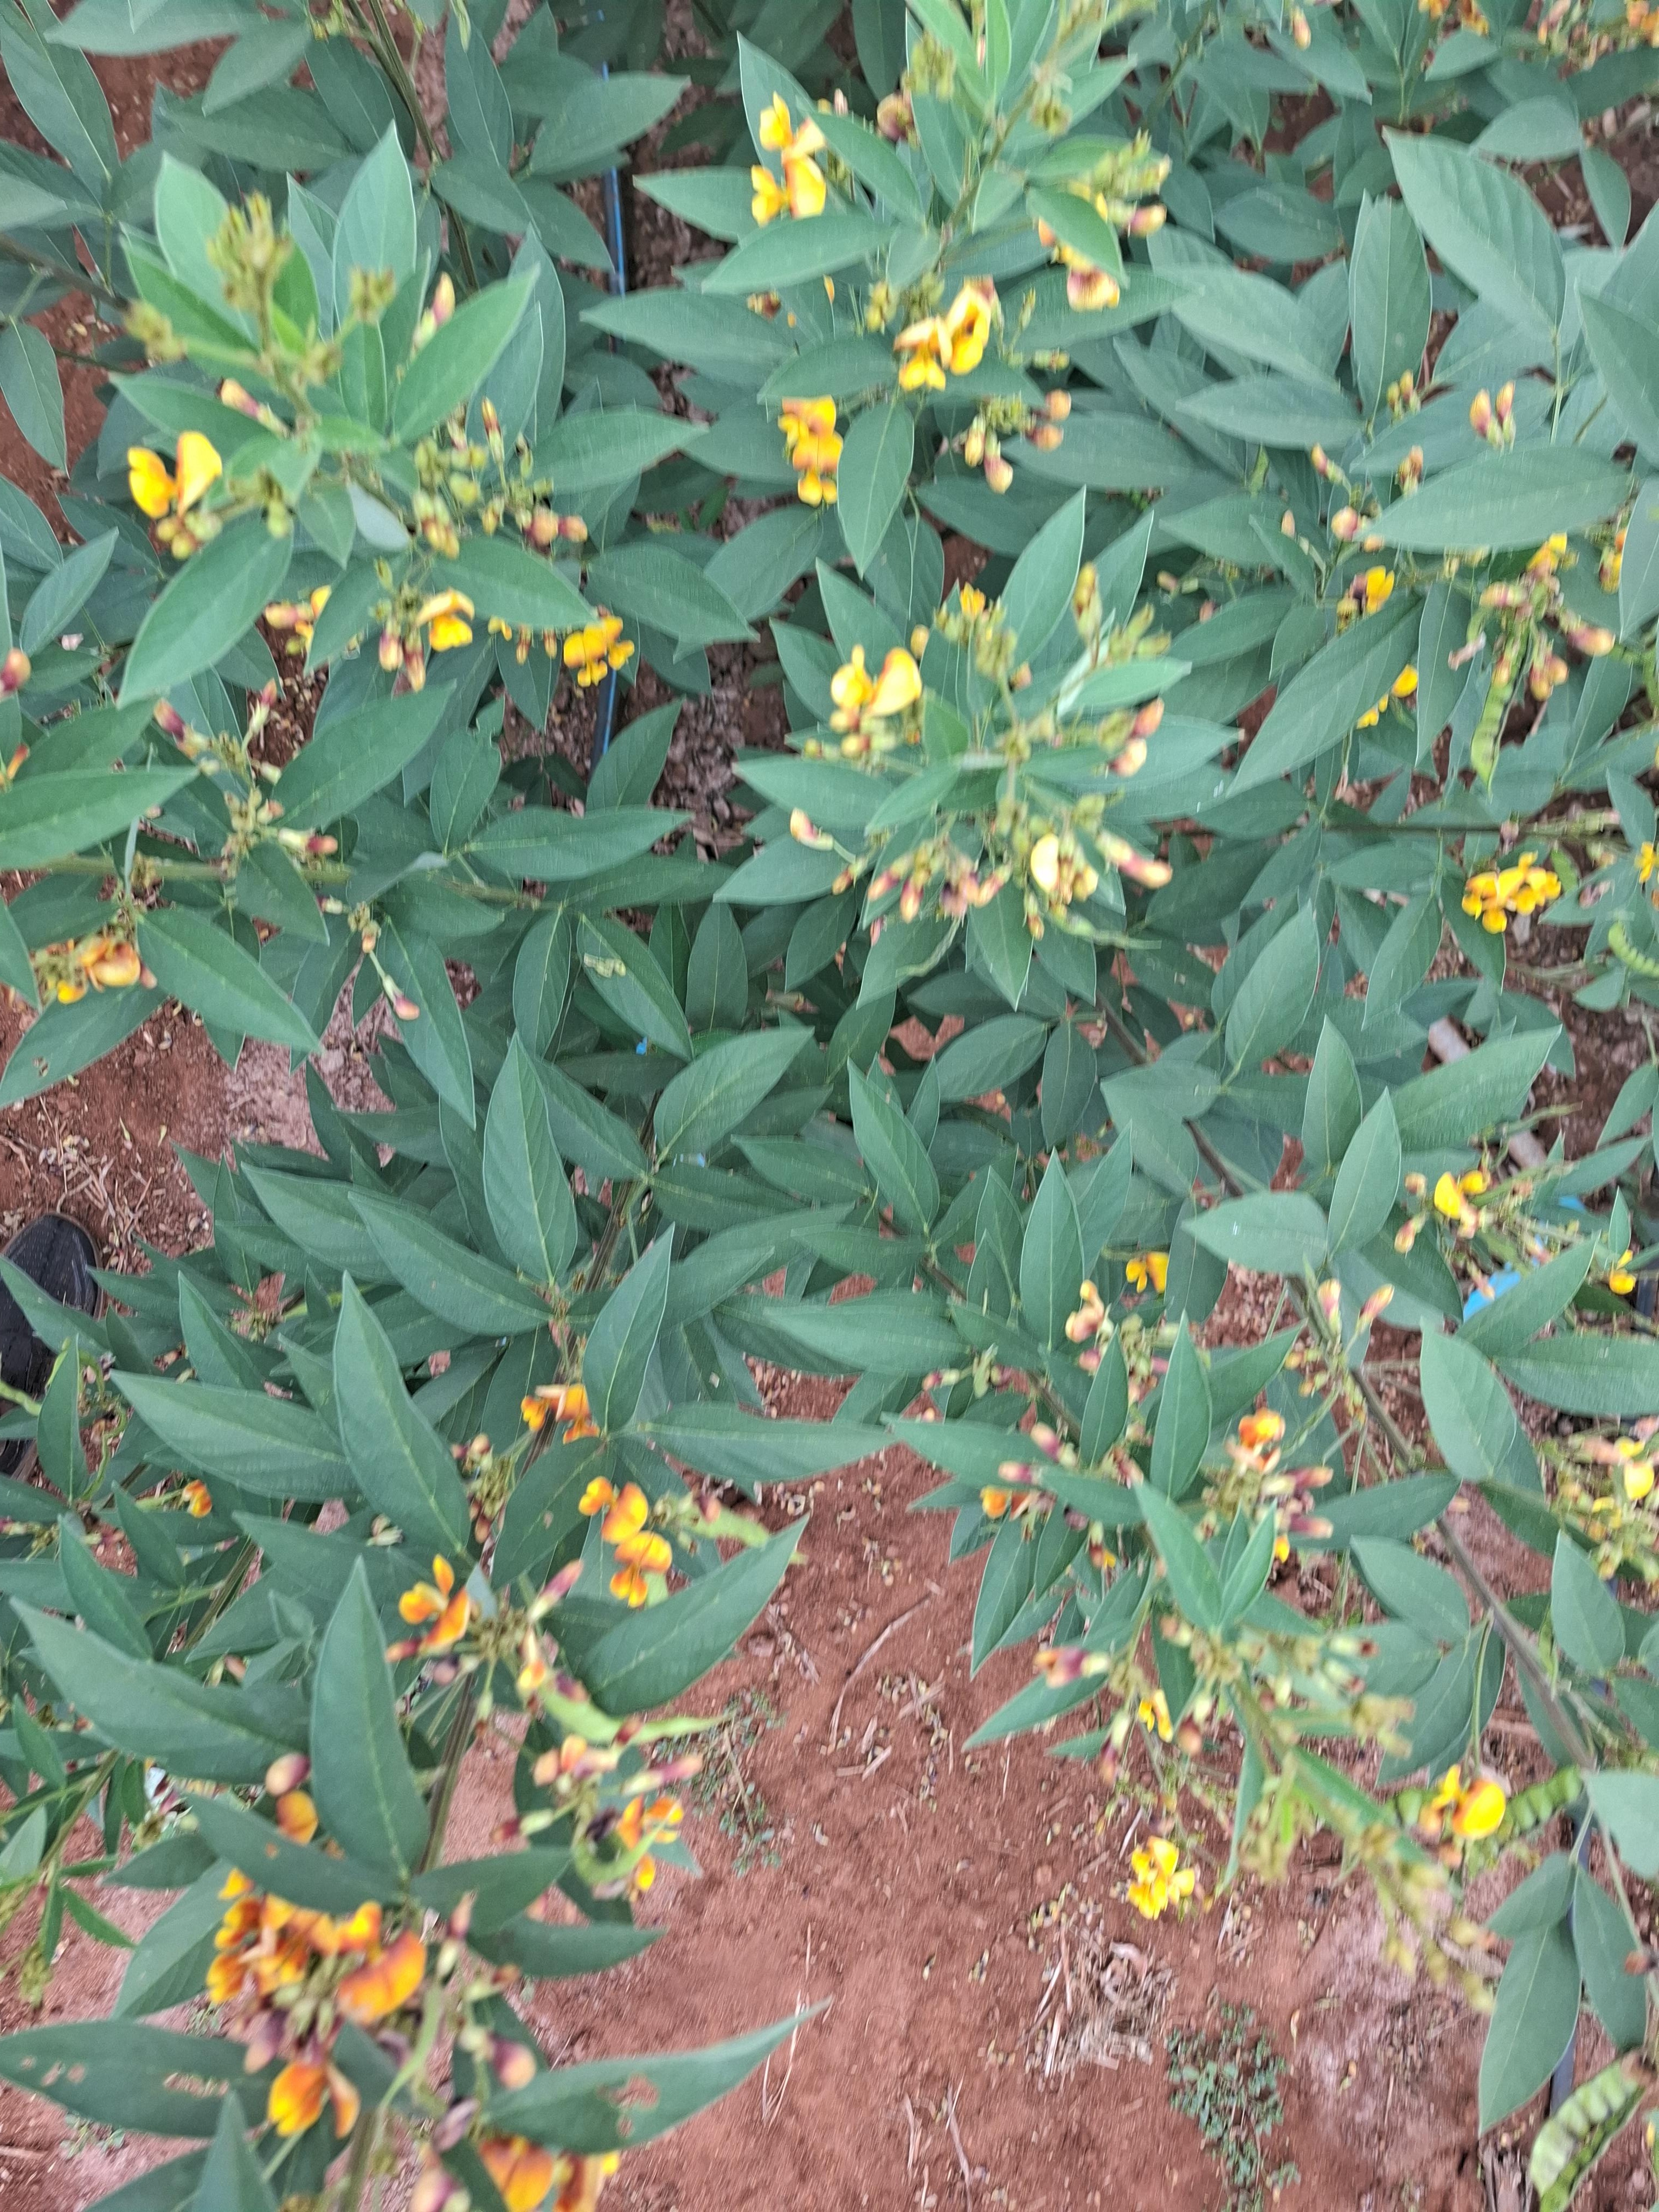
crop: pigeonpea
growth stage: development pod
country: Kenya
